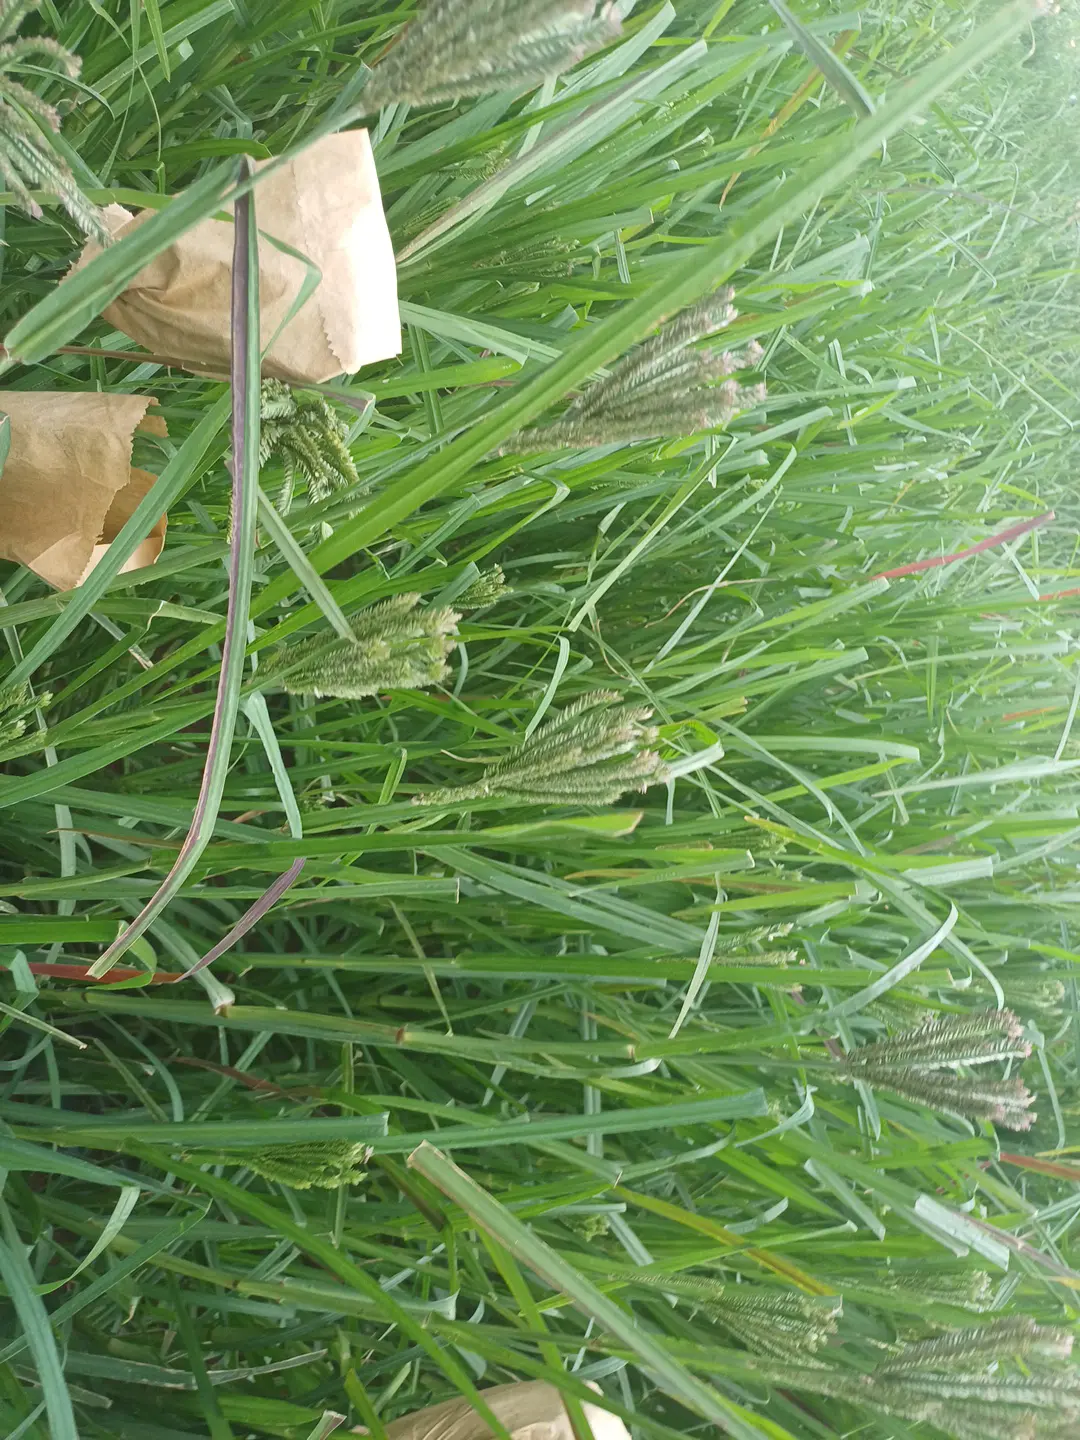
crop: finger millet
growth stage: flowering
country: Kenya
